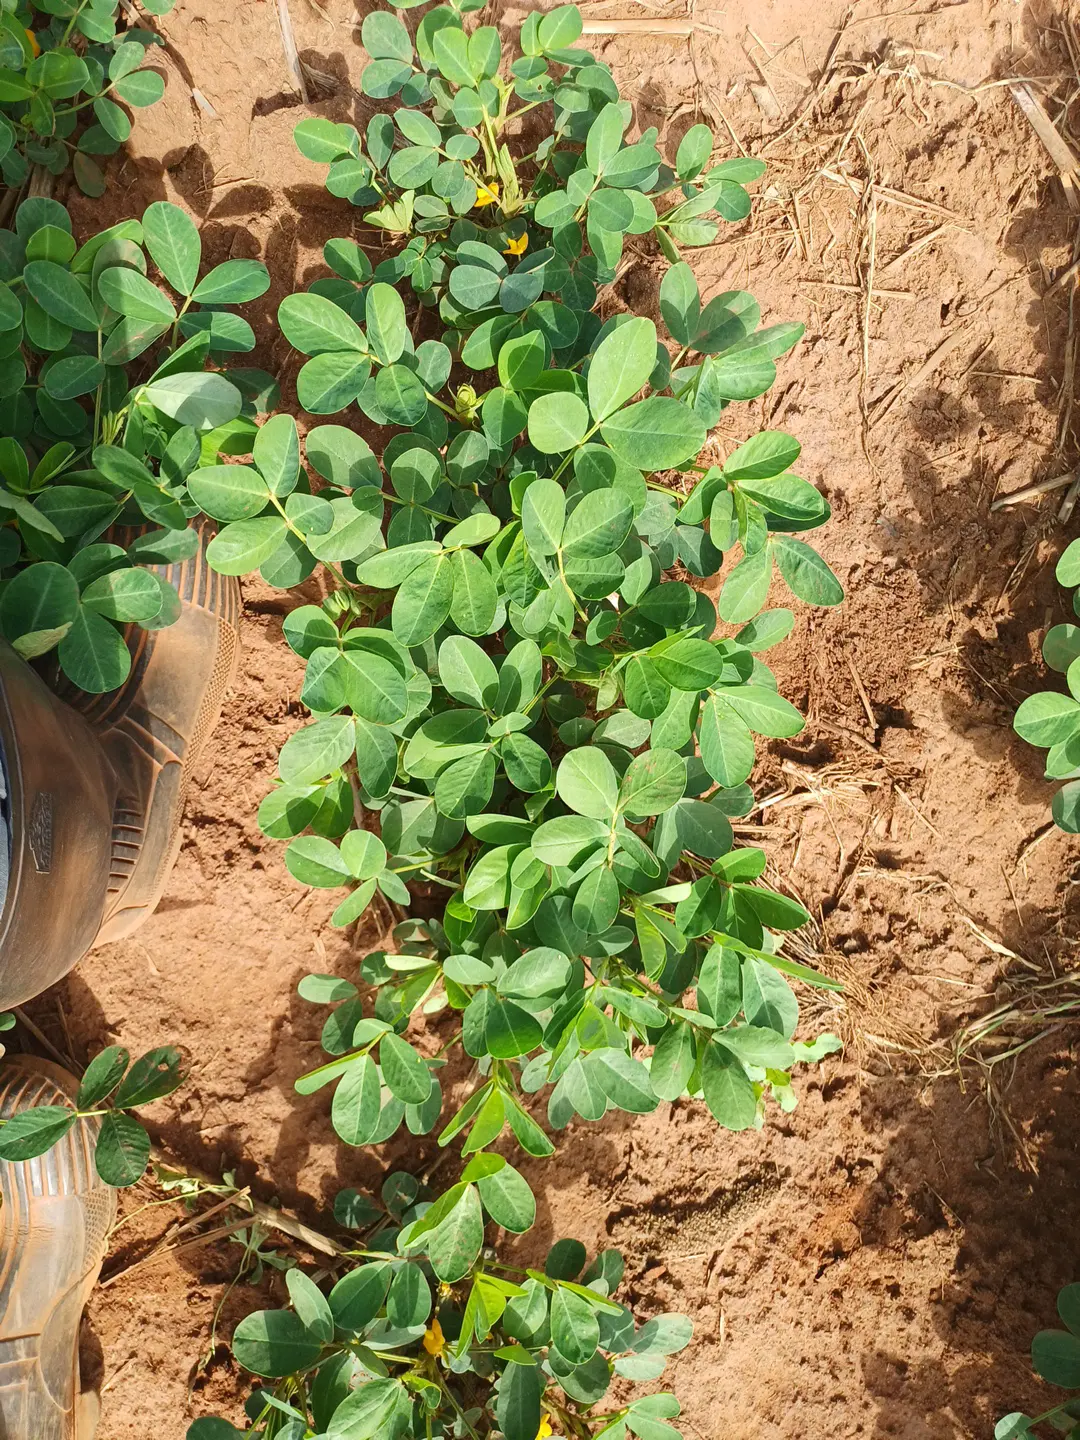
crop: groundnut
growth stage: flowering
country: Kenya
